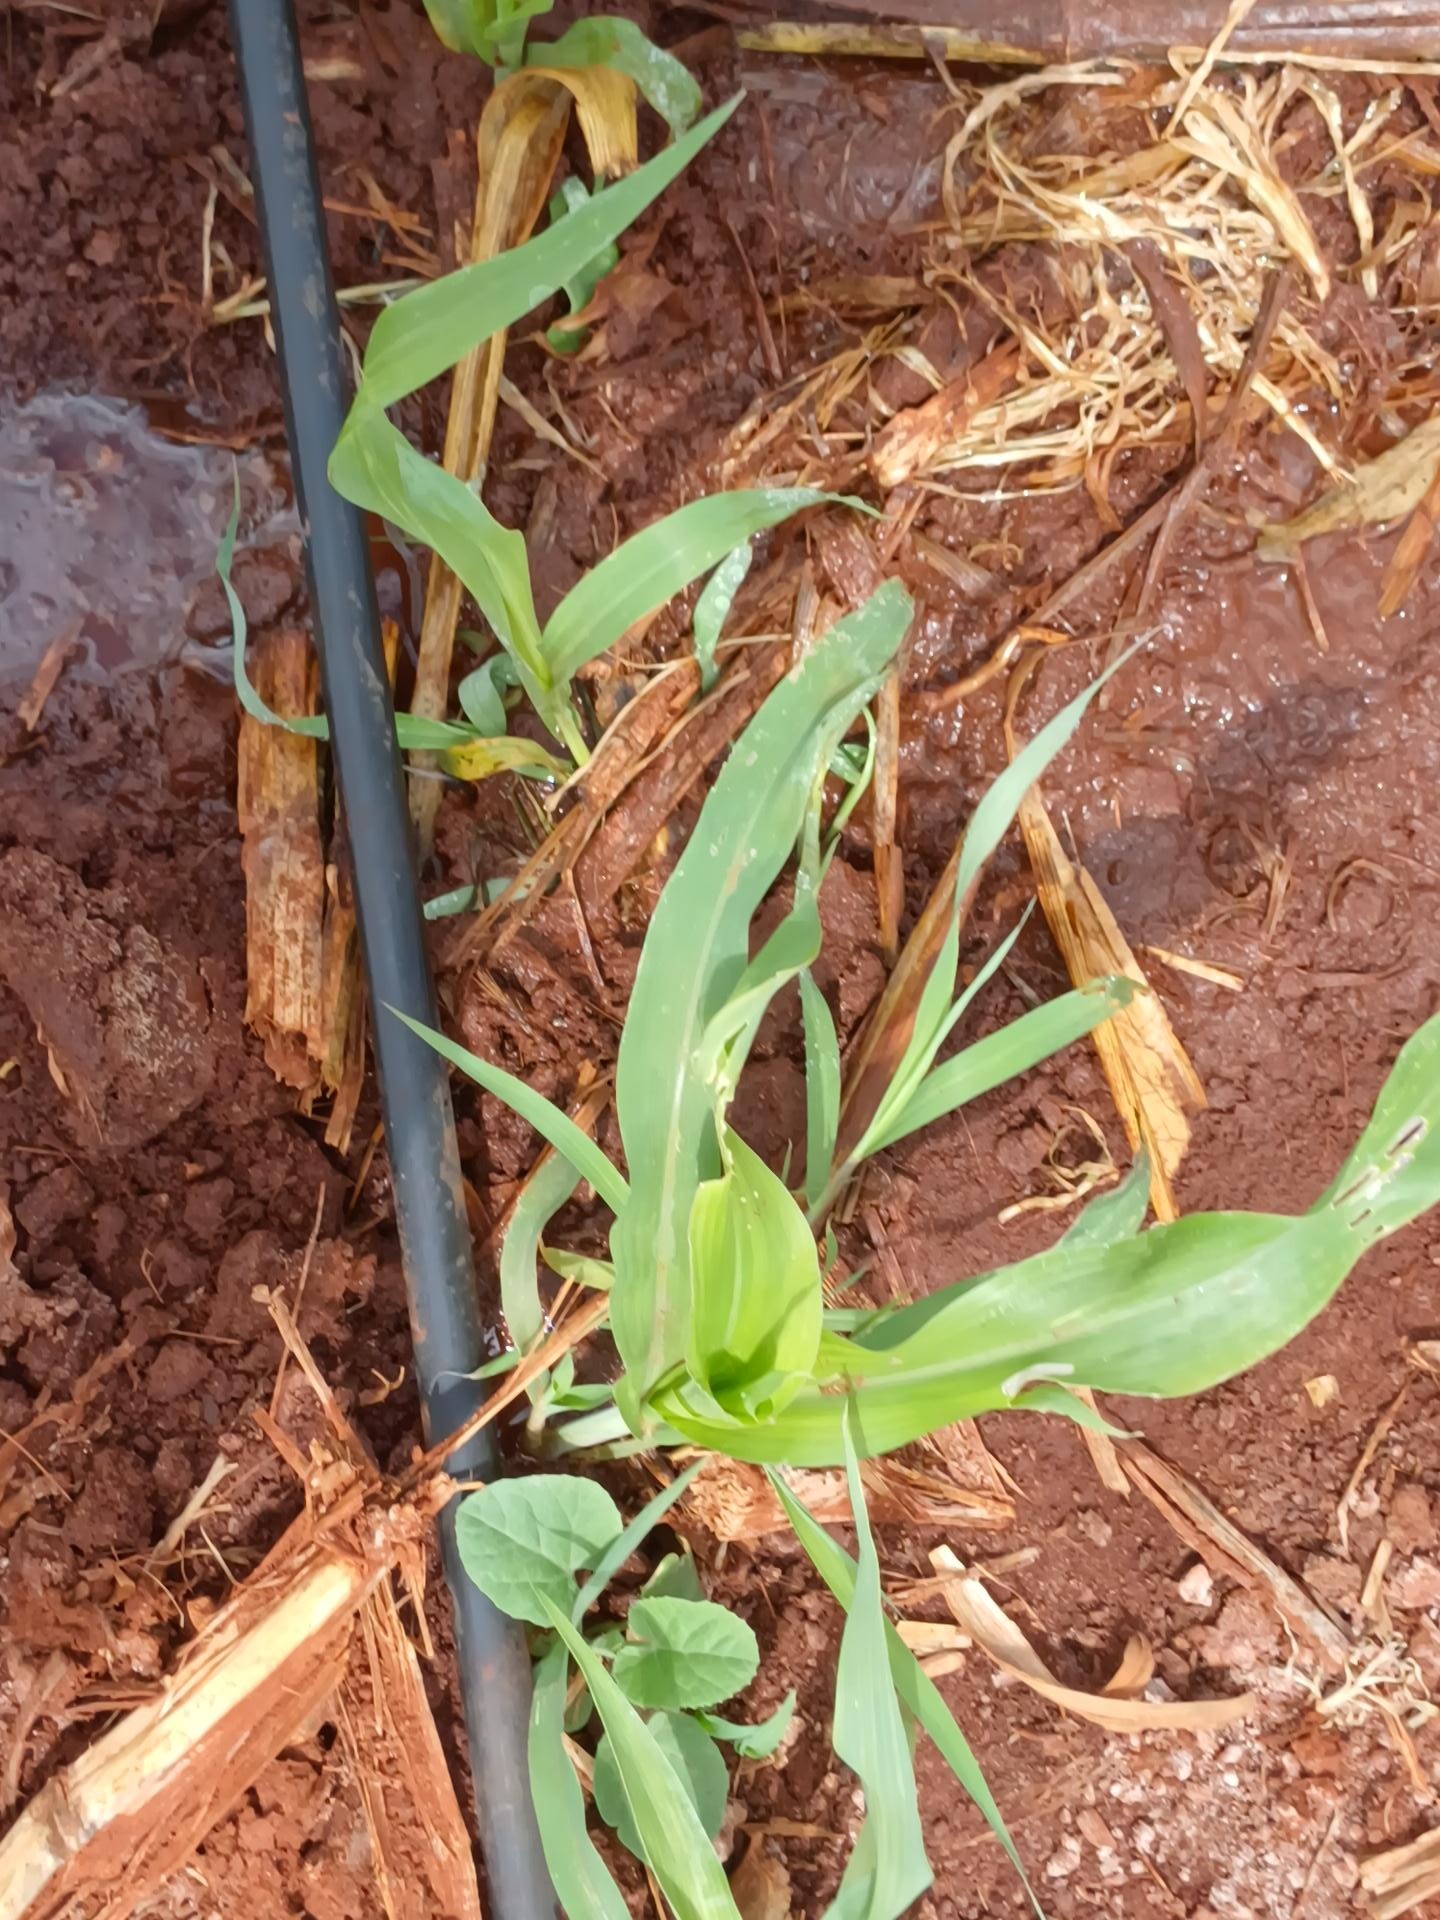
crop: sorghum
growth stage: vegetative
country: Kenya
